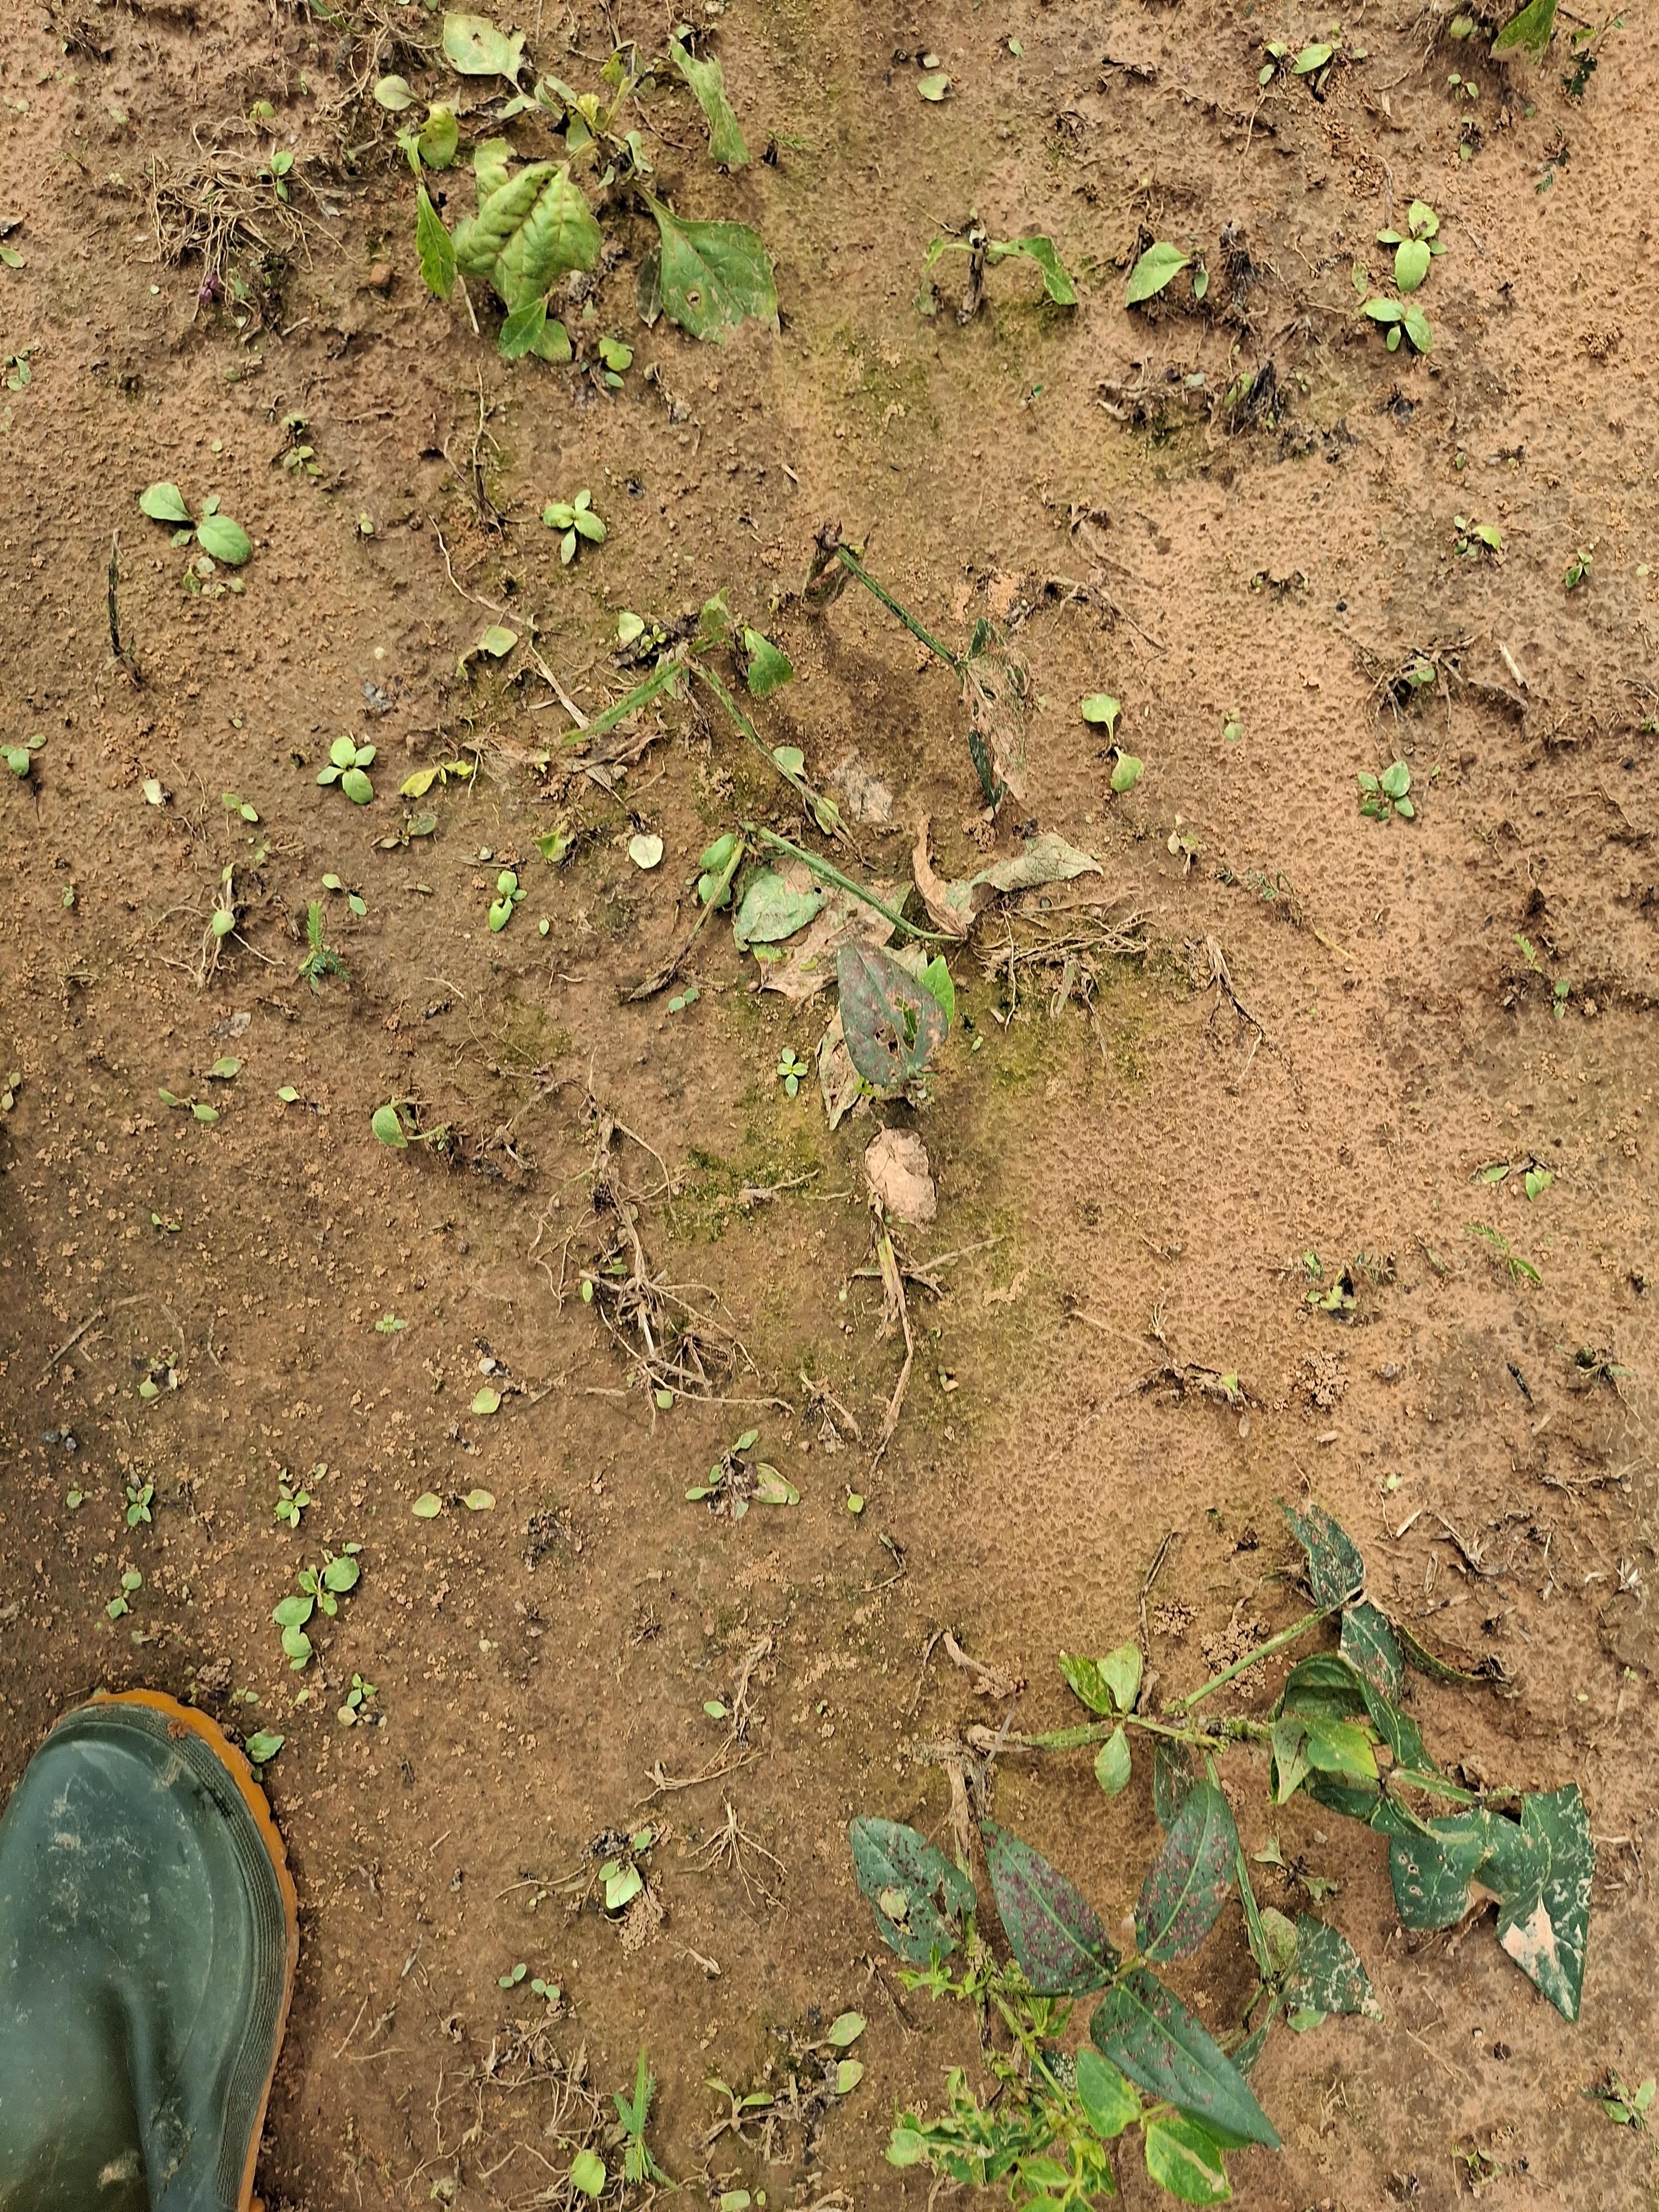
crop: cowpea
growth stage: vegetative
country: Nigeria
